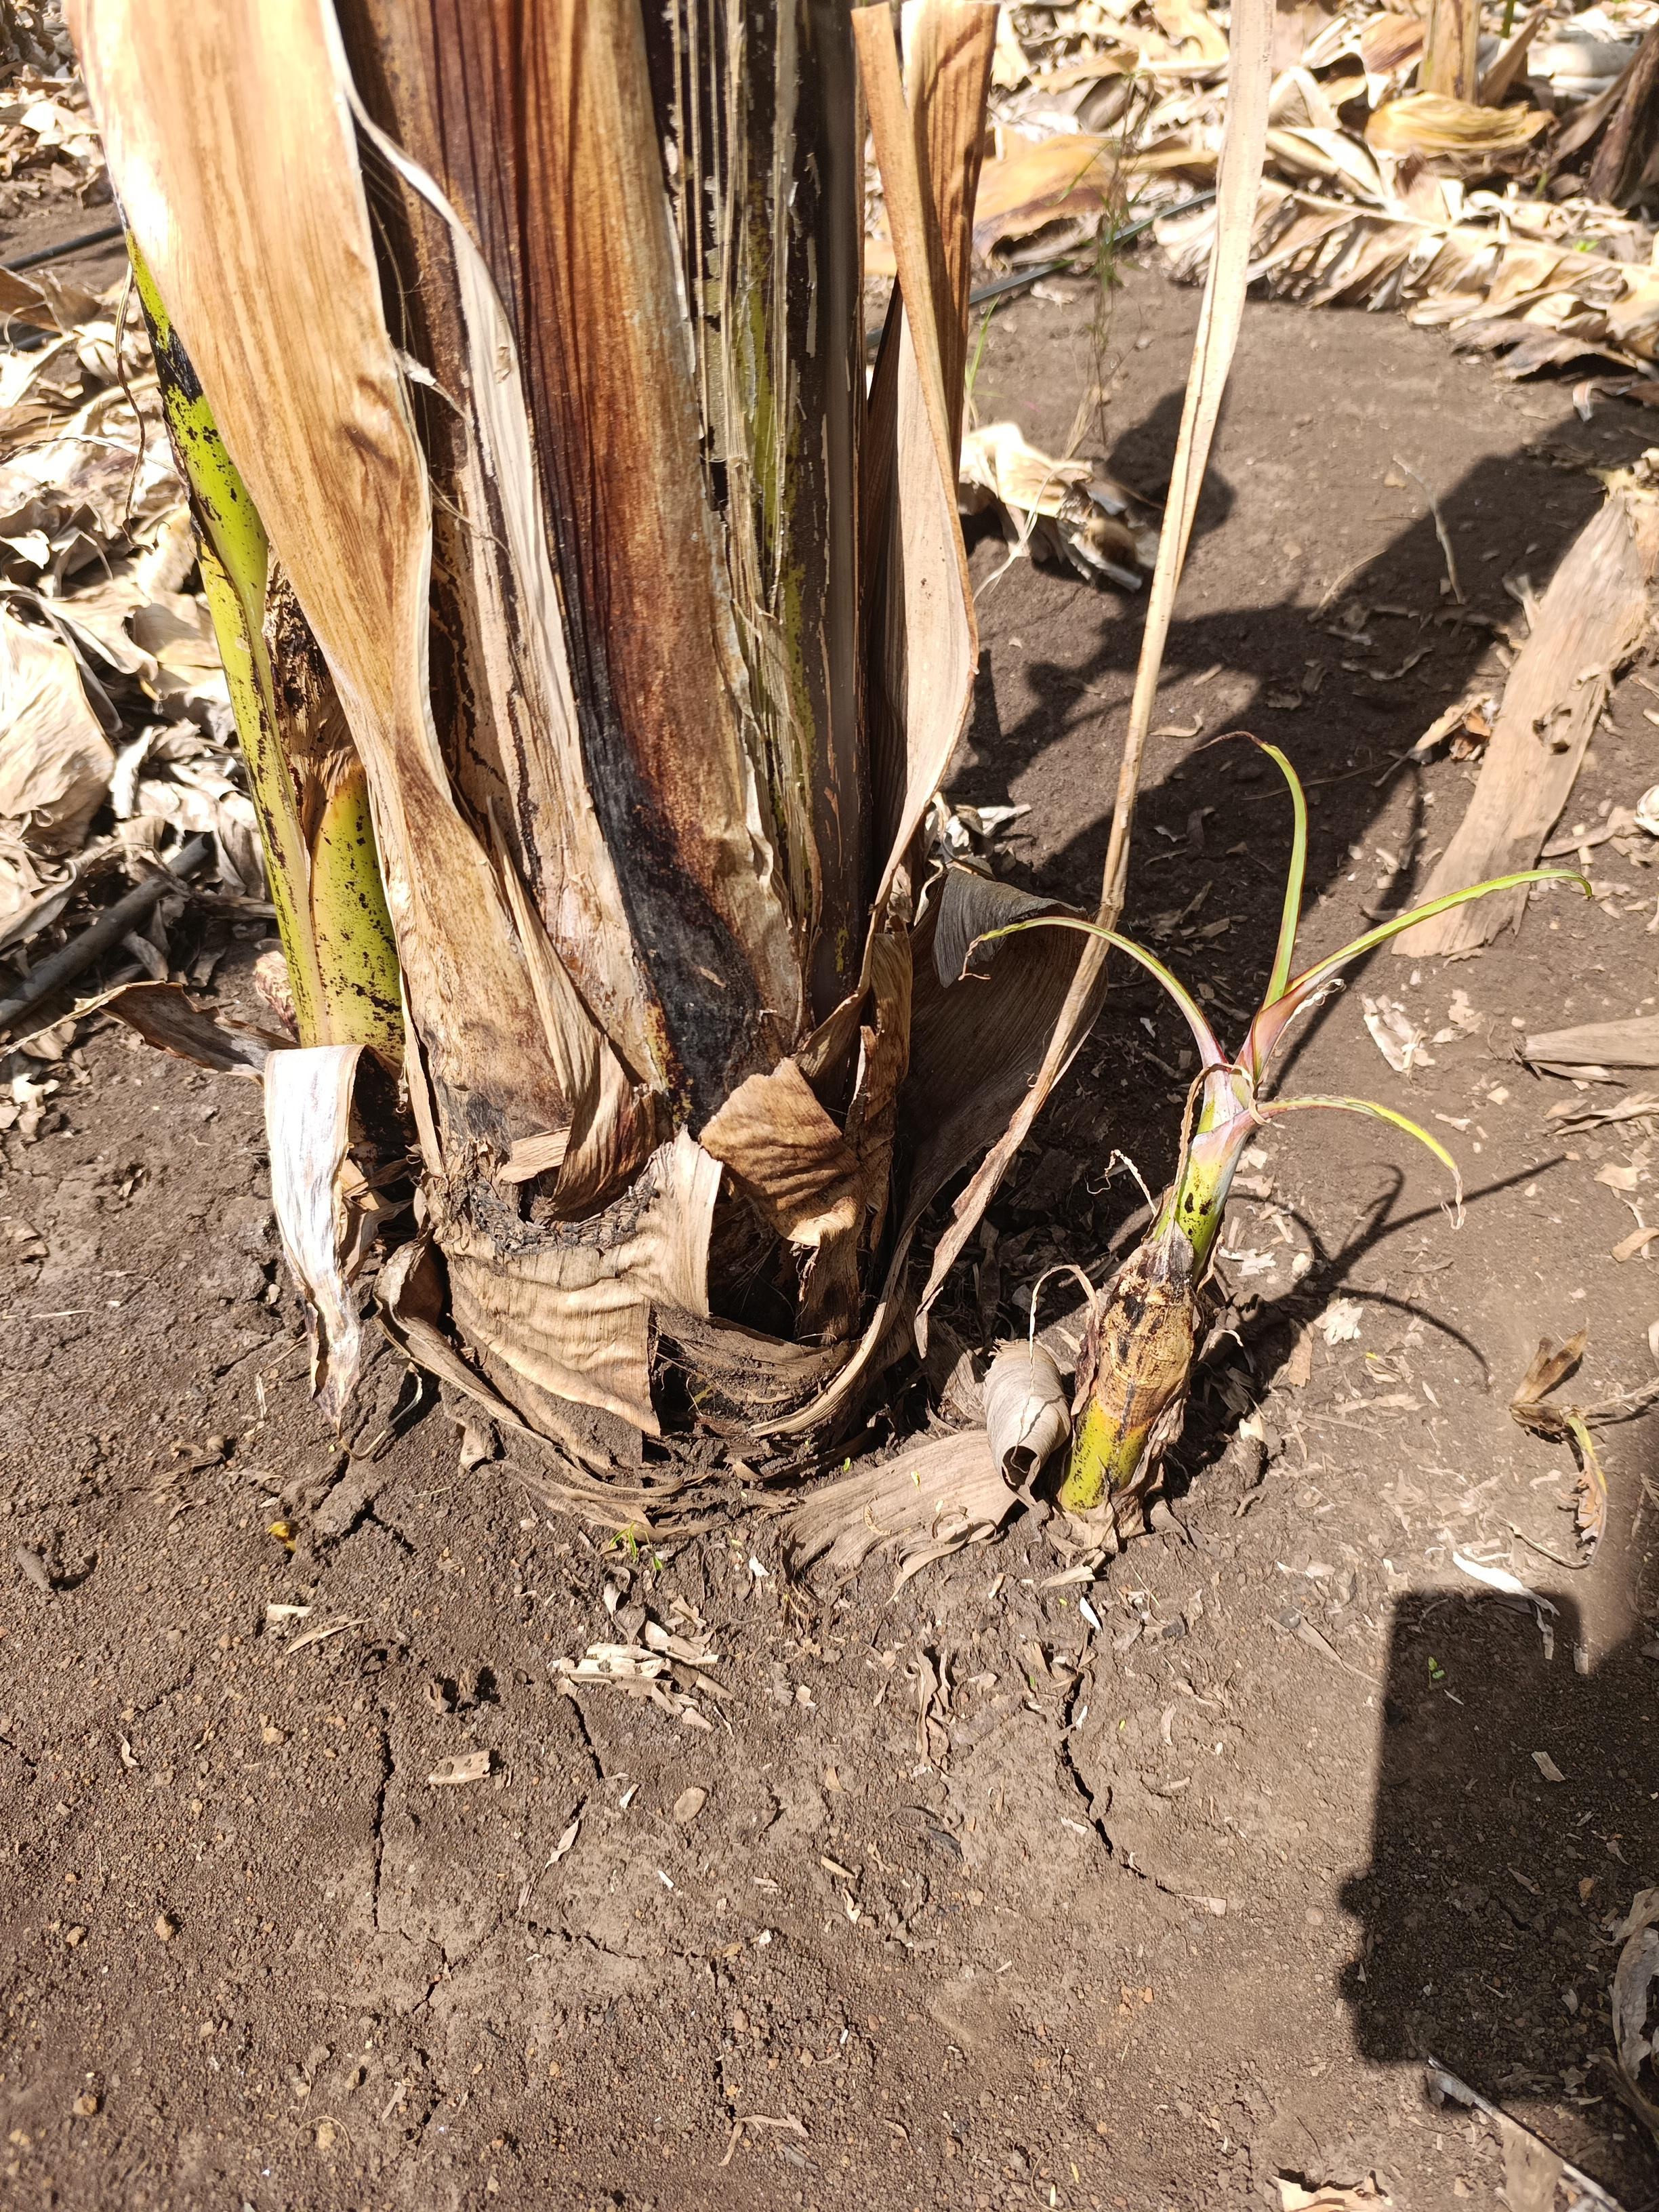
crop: banana
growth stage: emergence sucker
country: Tanzania
